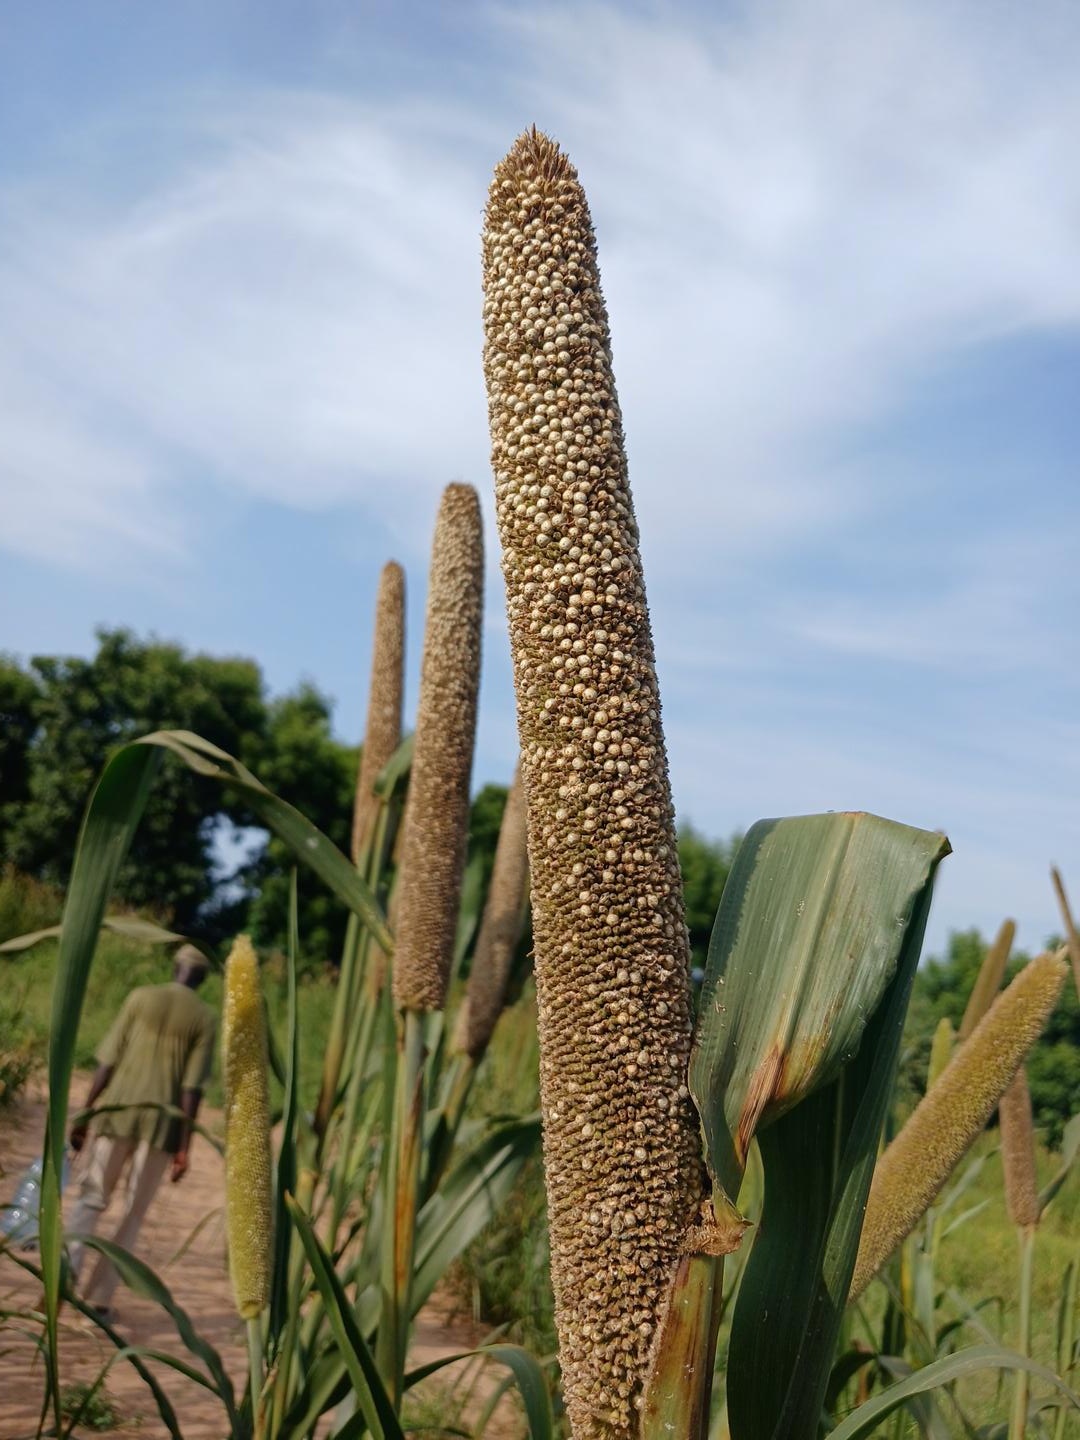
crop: pearl millet
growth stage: maturity
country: Senegal
